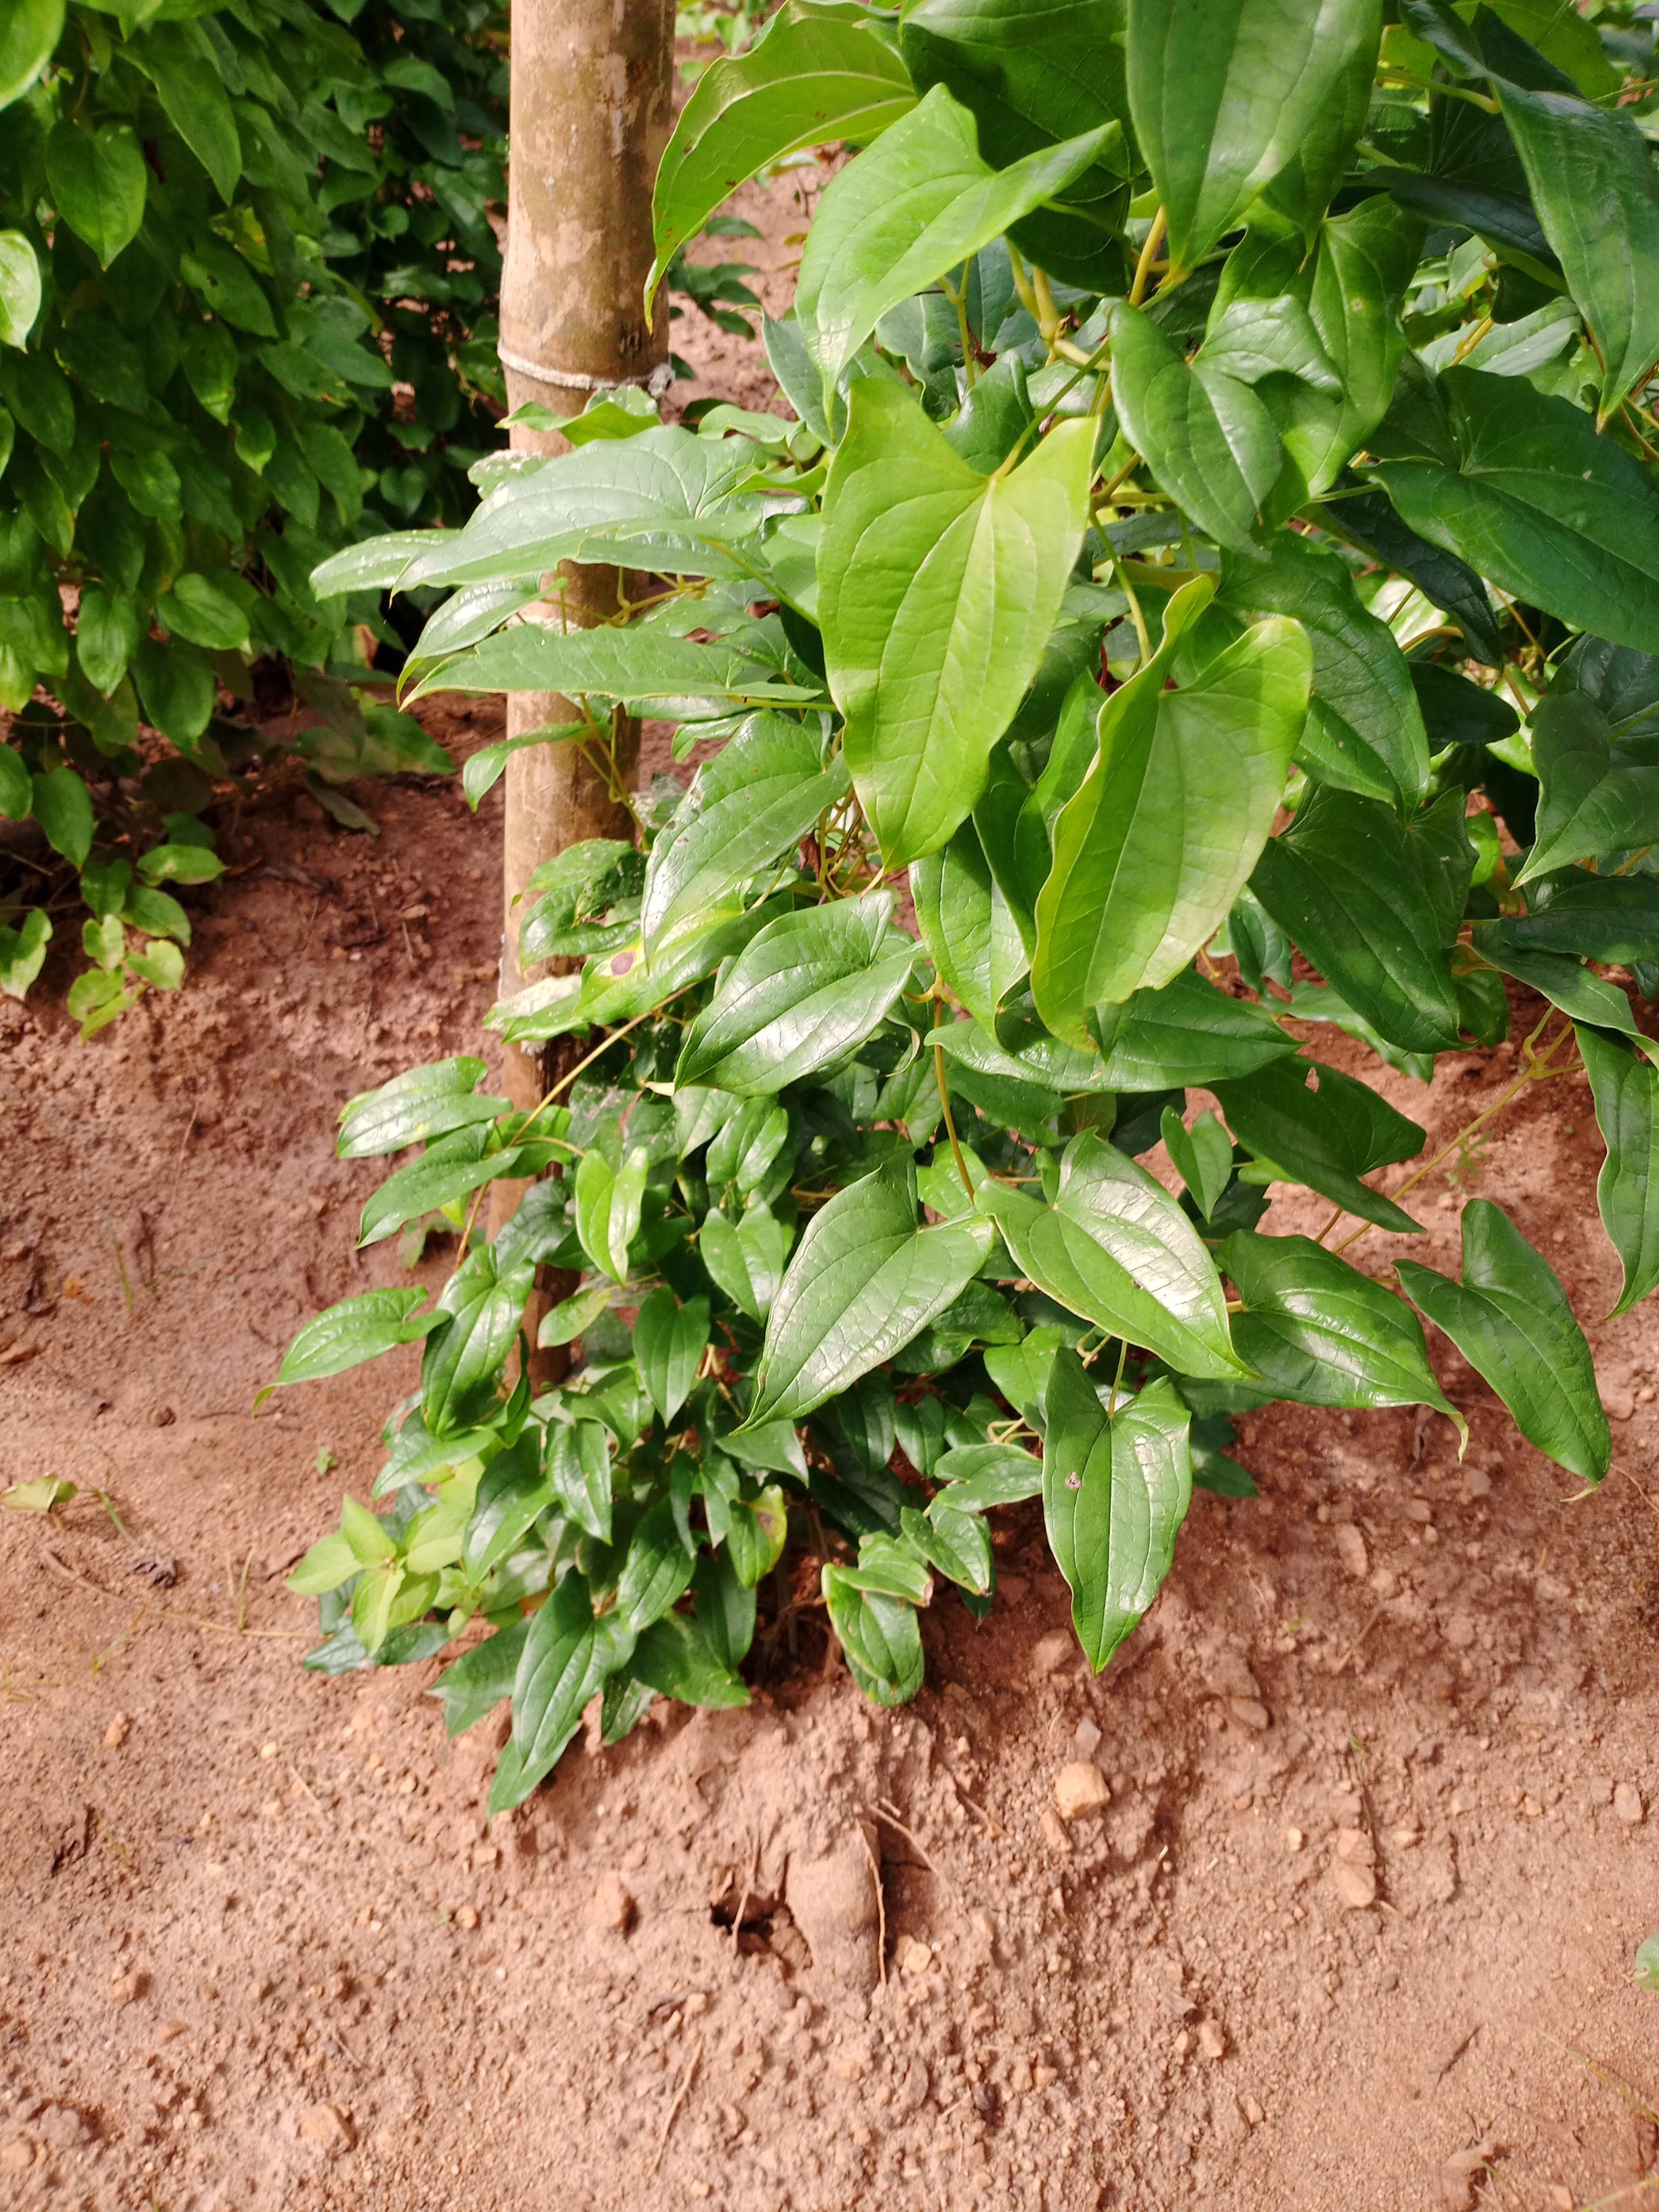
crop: yam
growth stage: vegetative
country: Nigeria
